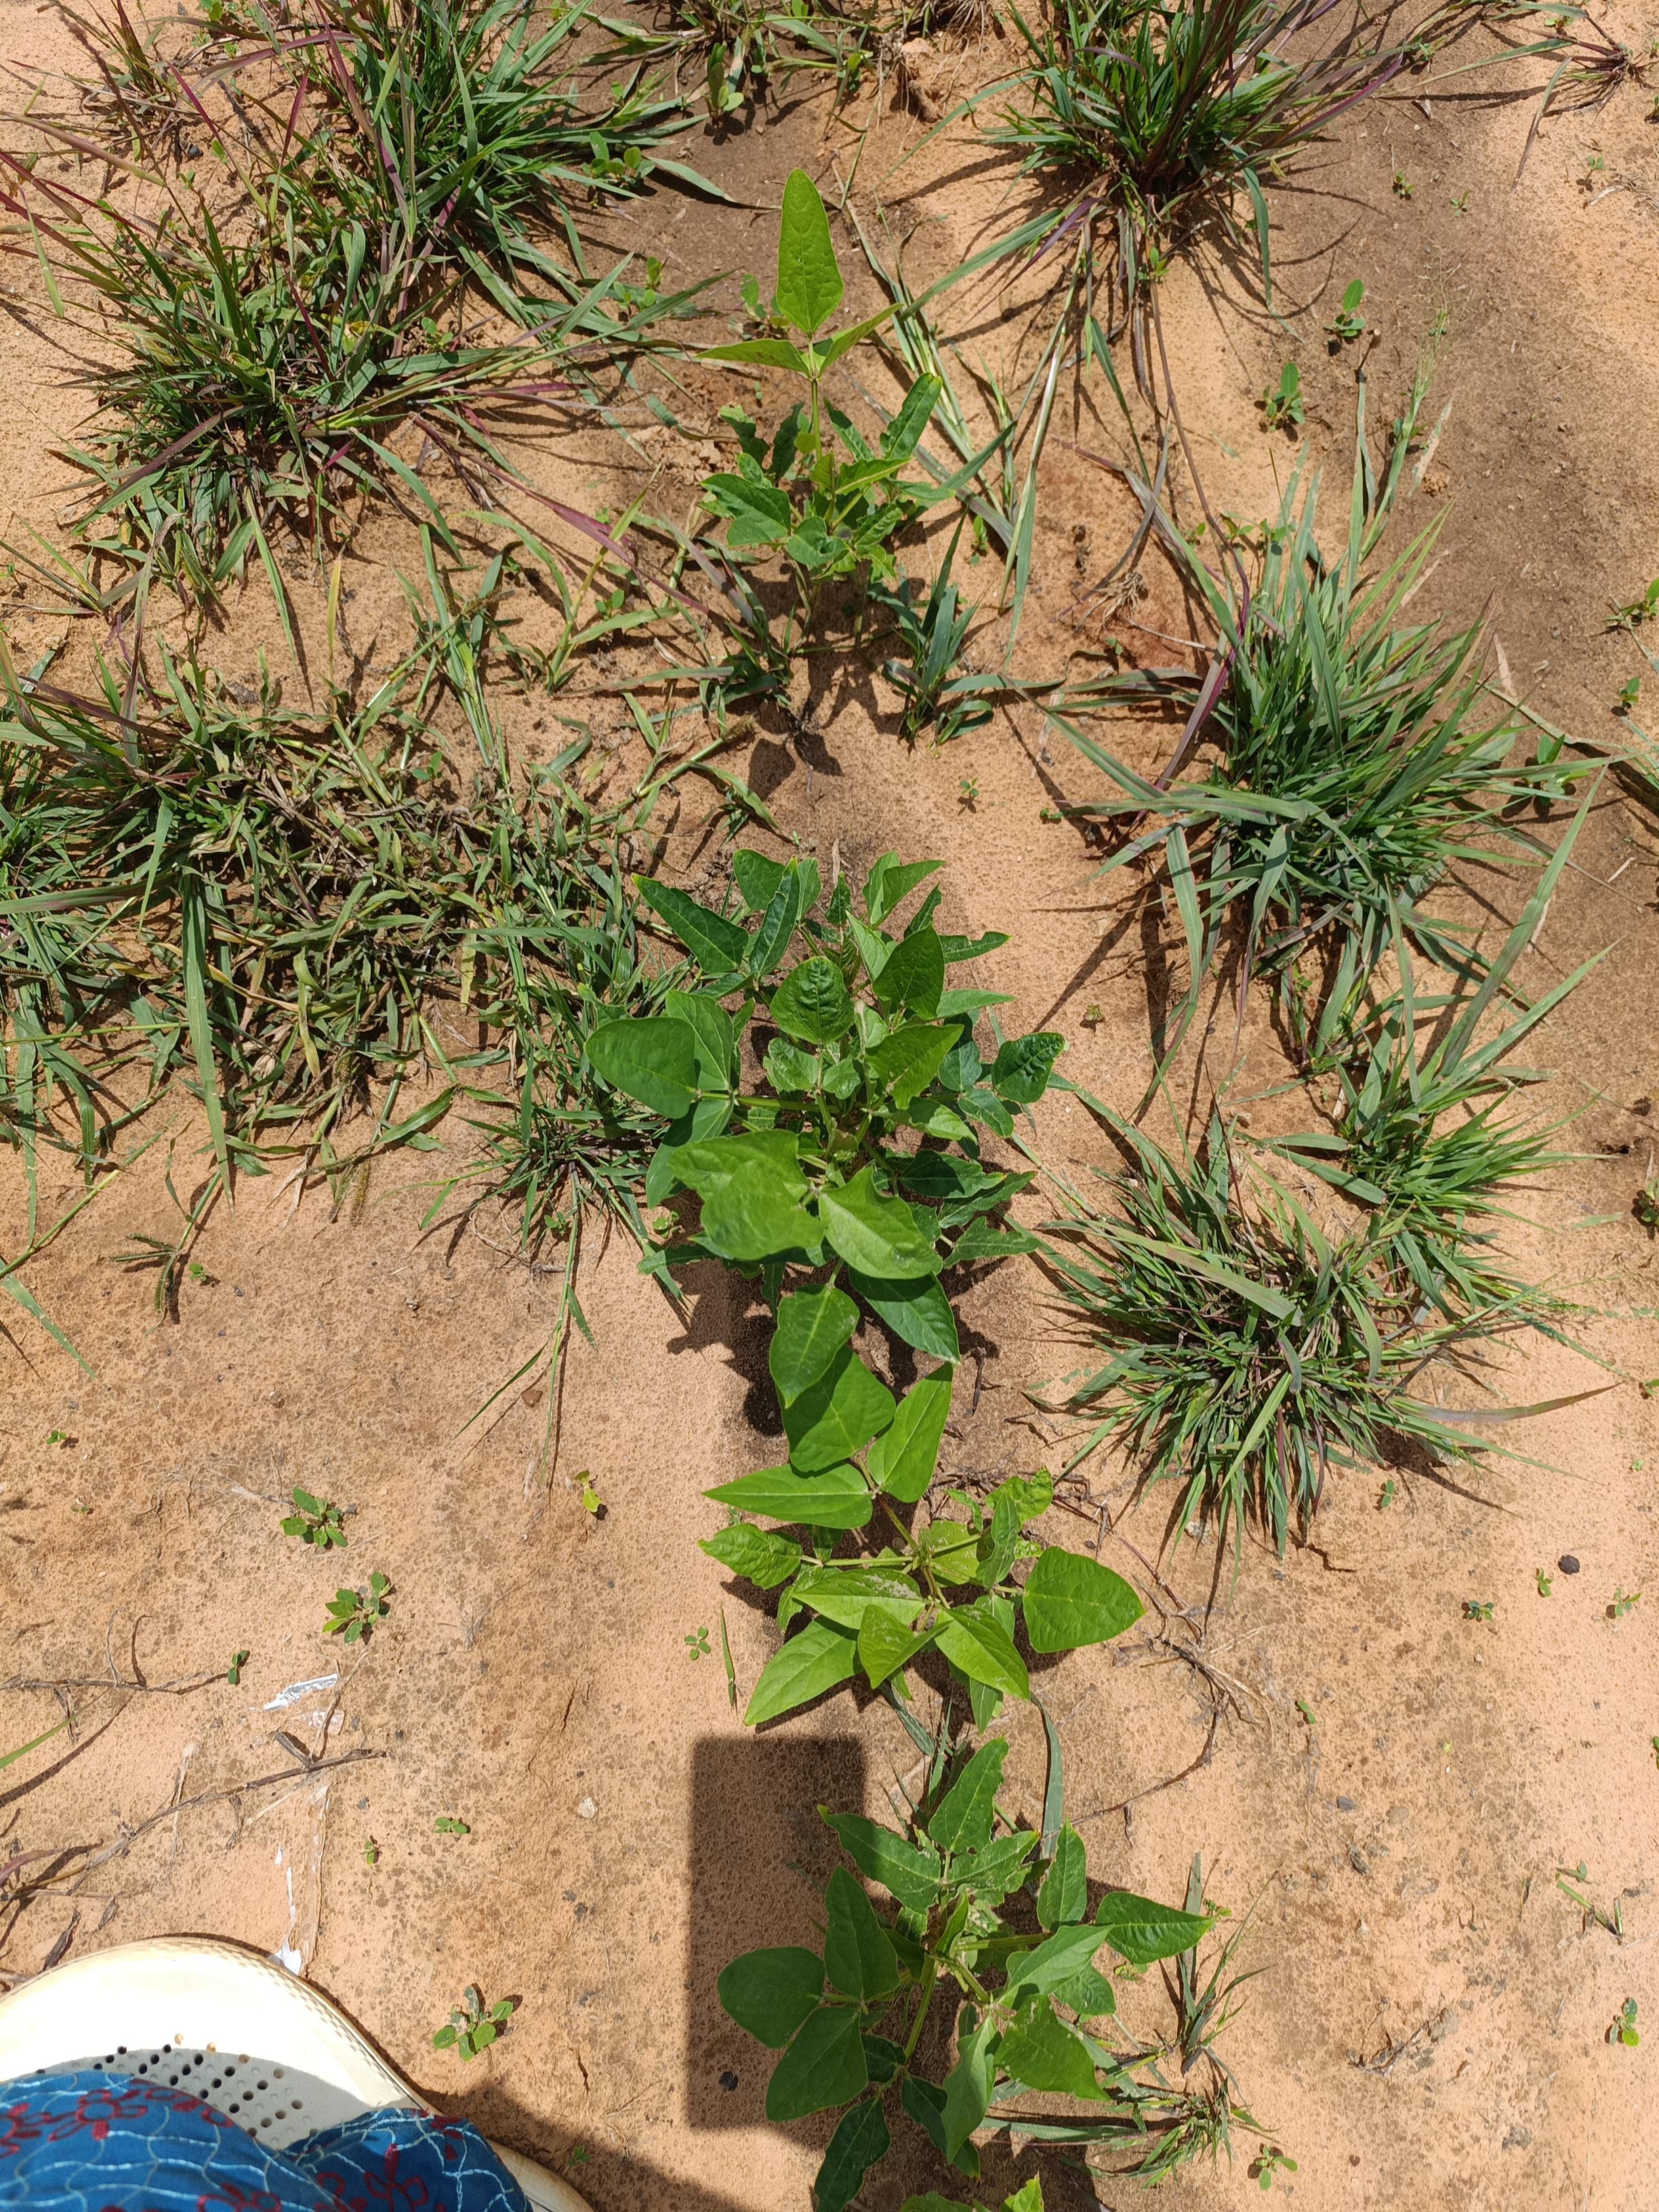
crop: cowpea
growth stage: emergence
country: Nigeria
